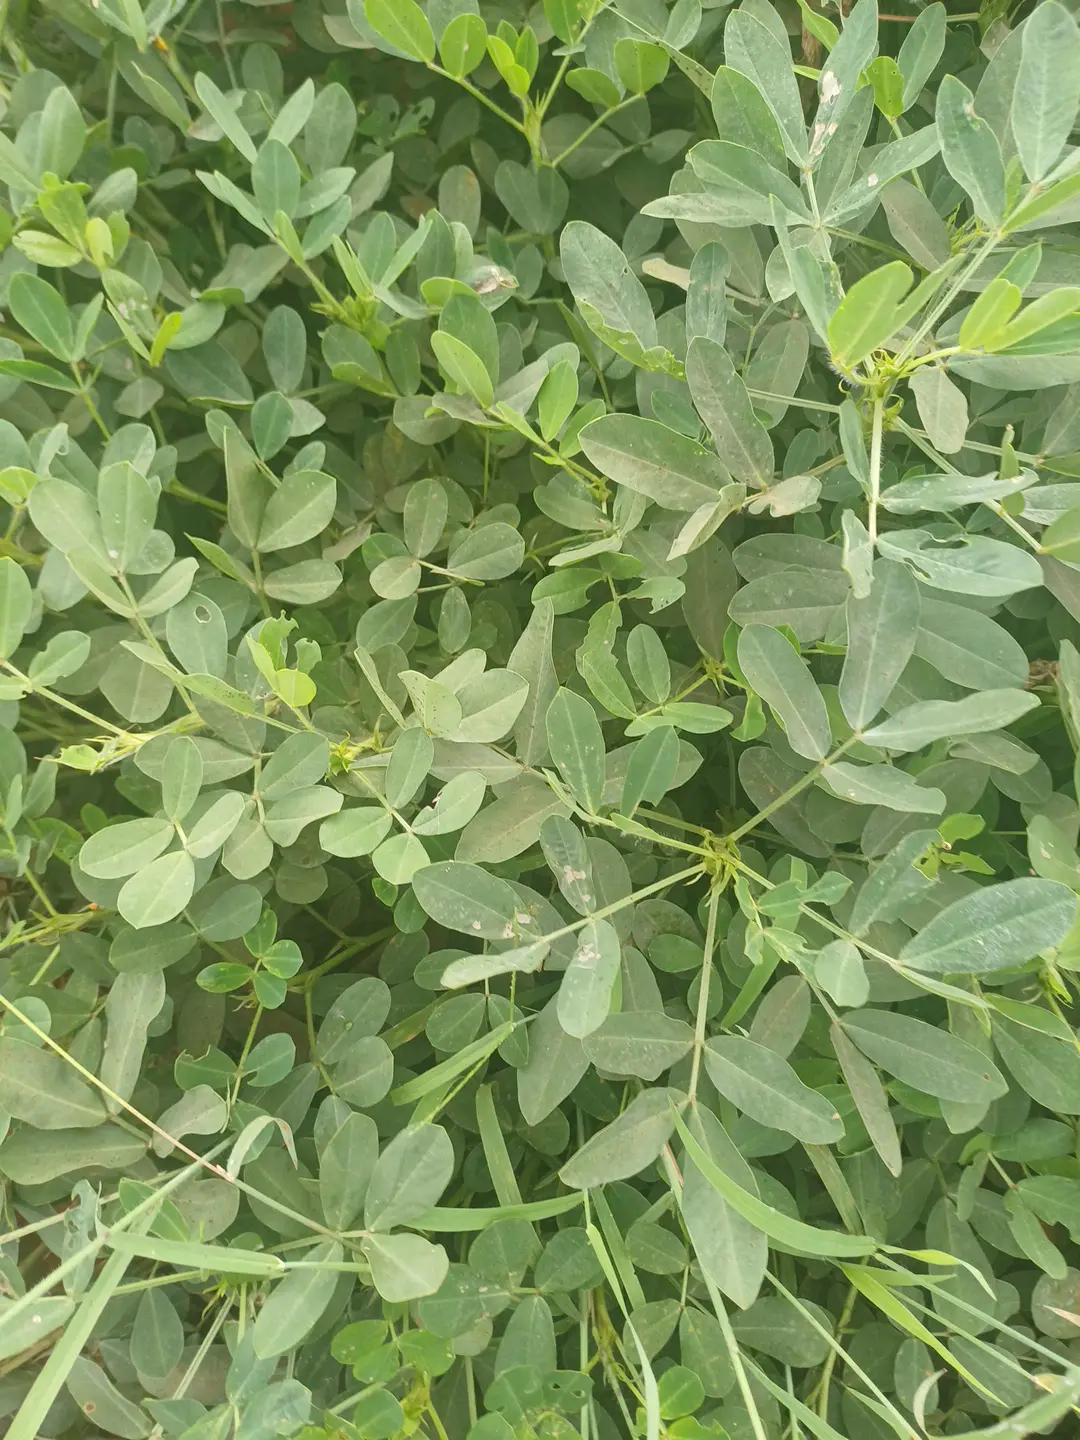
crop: groundnut
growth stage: pegging
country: Kenya
